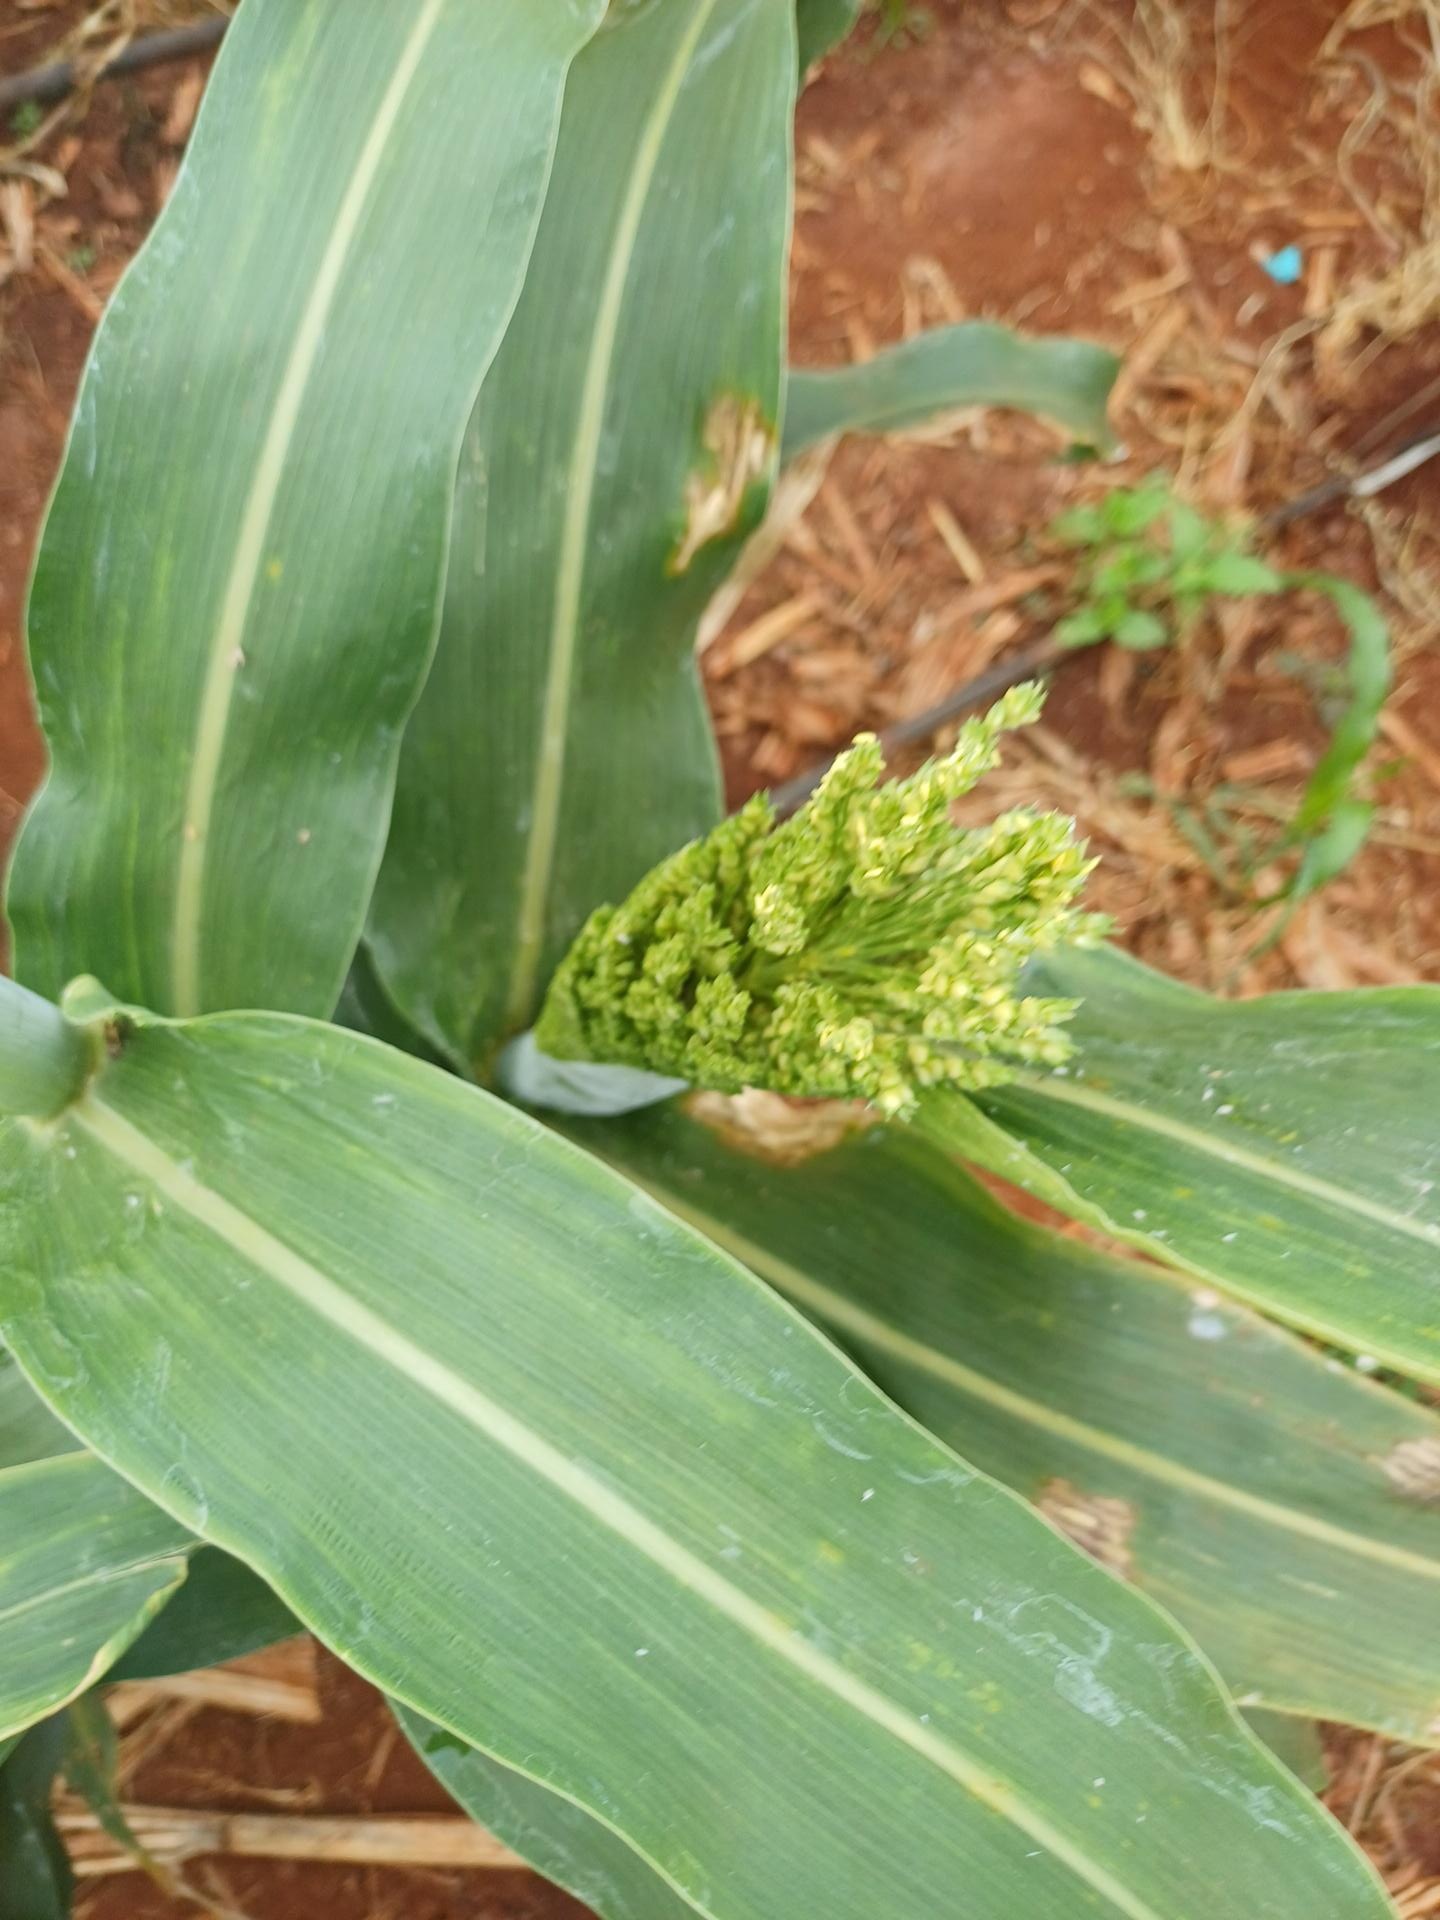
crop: sorghum
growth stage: heading tuber
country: Kenya
